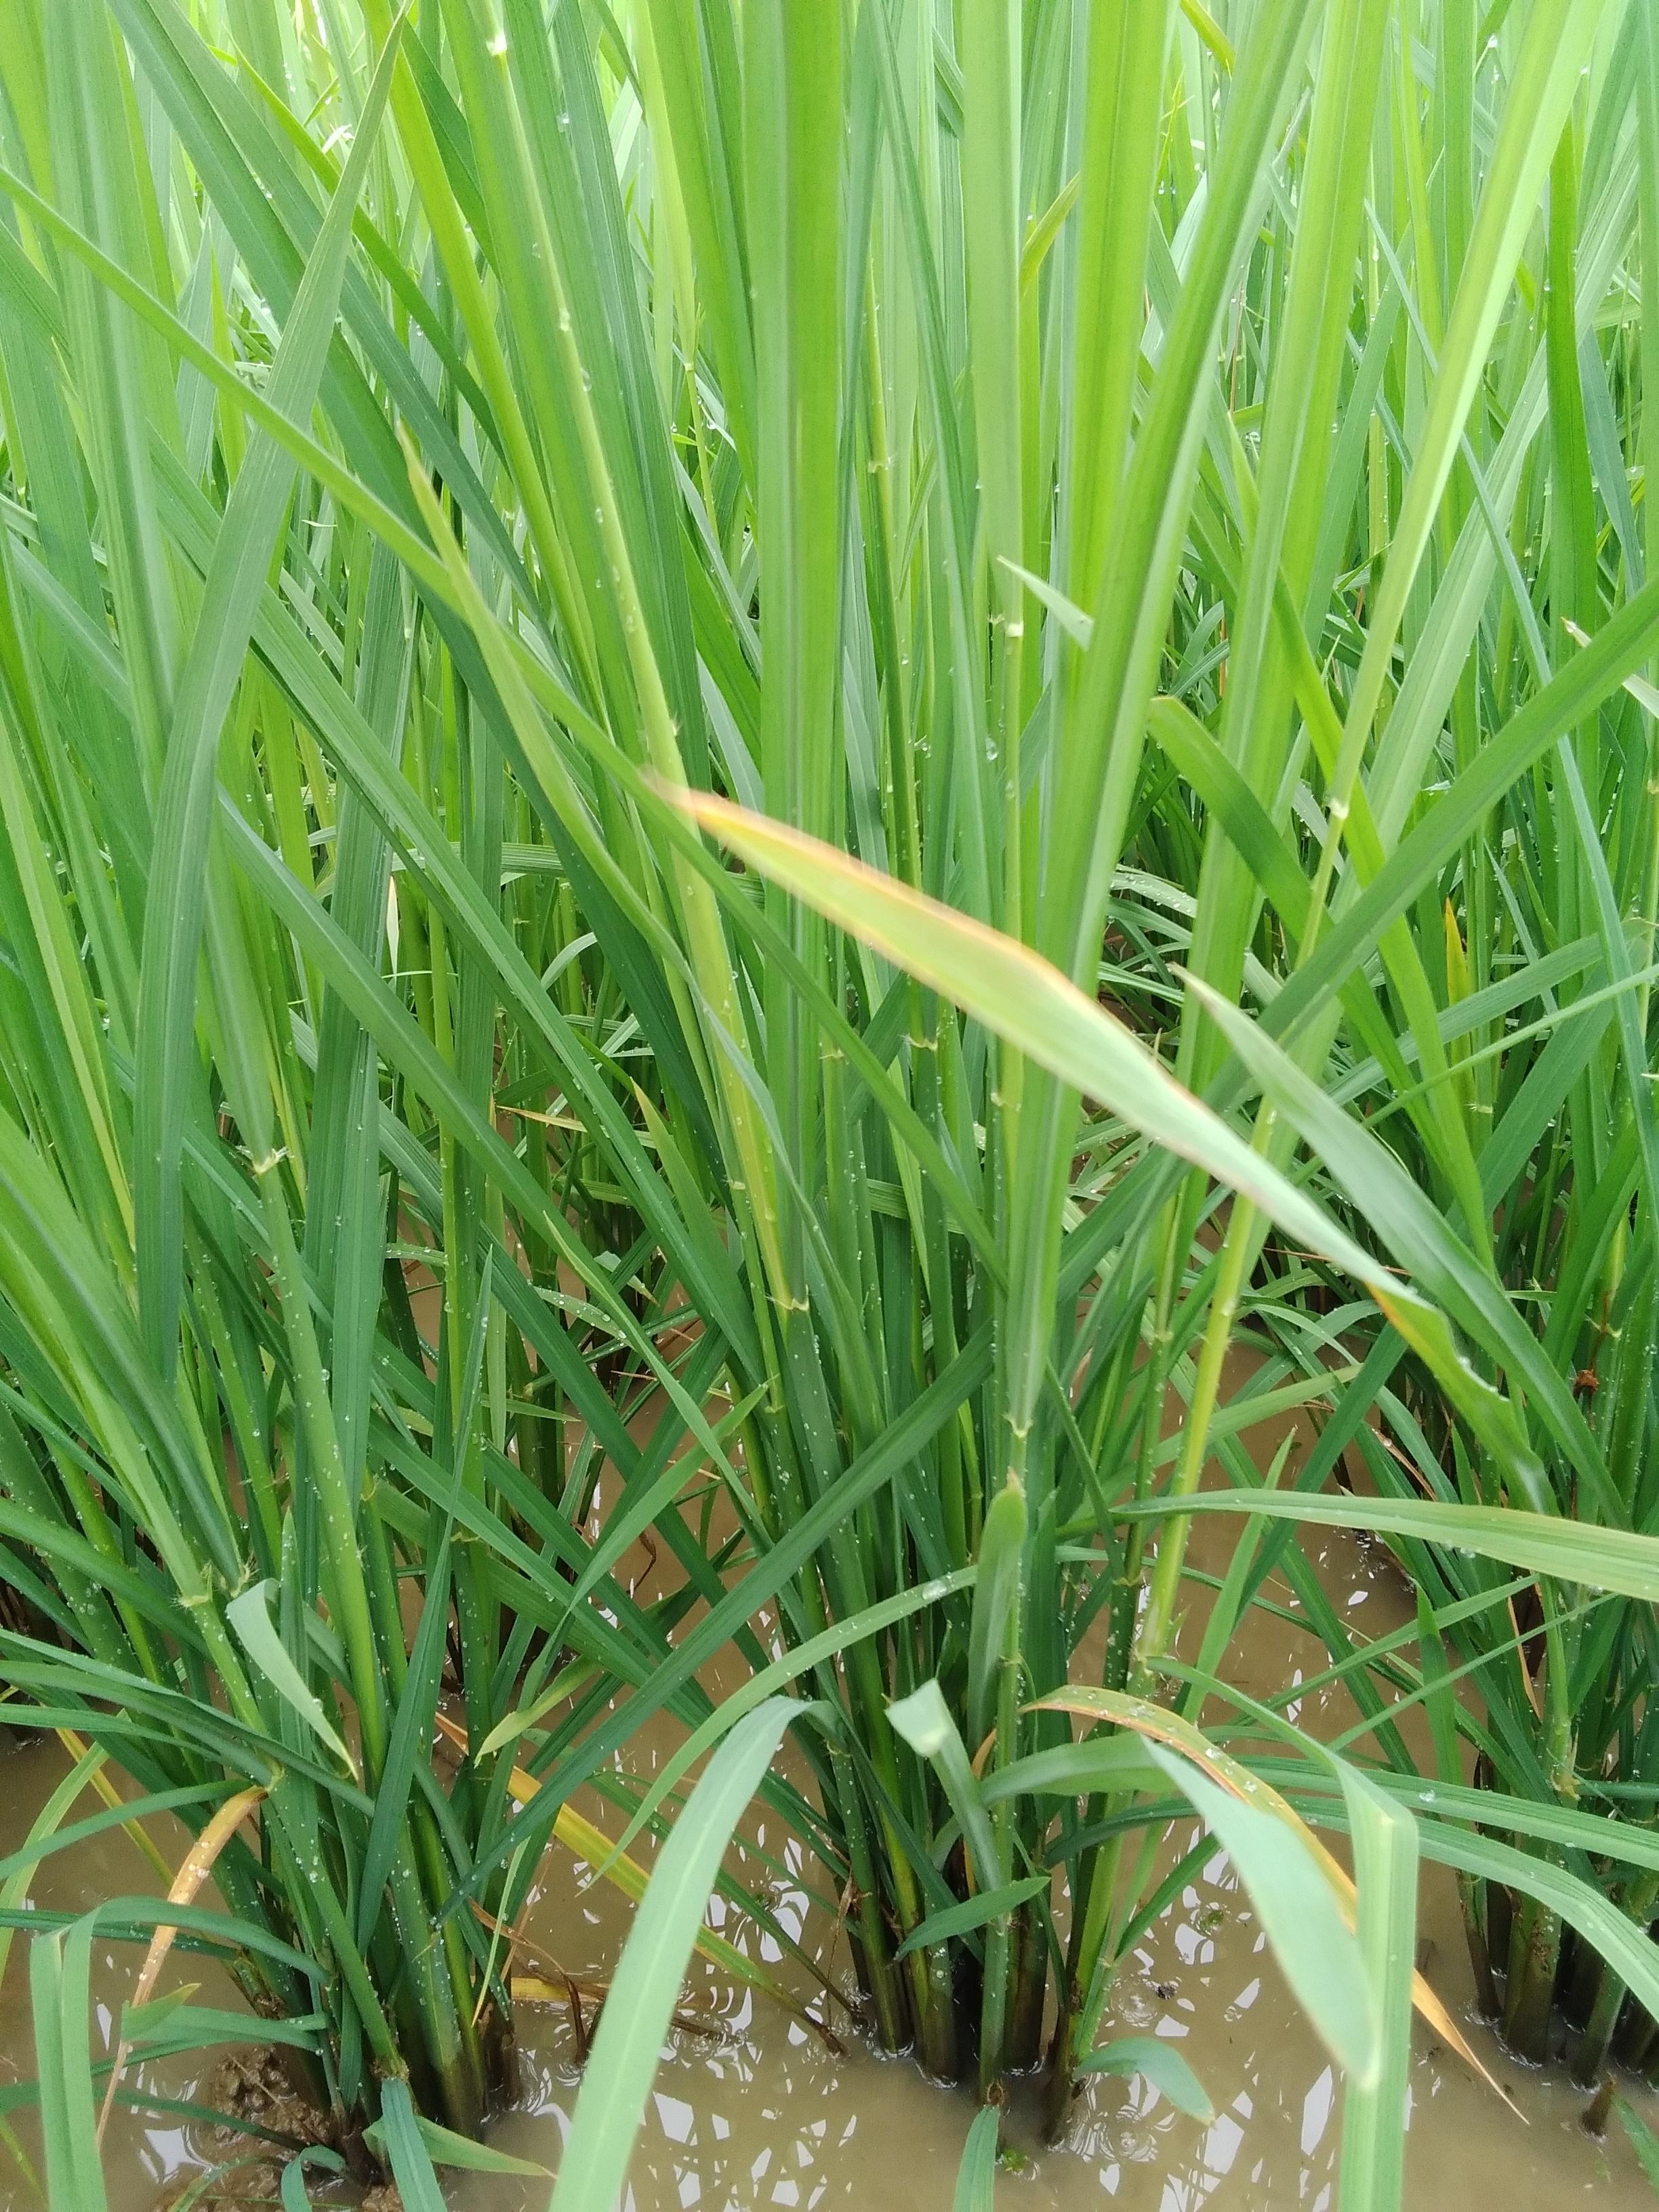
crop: rice
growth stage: booting
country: Nigeria
